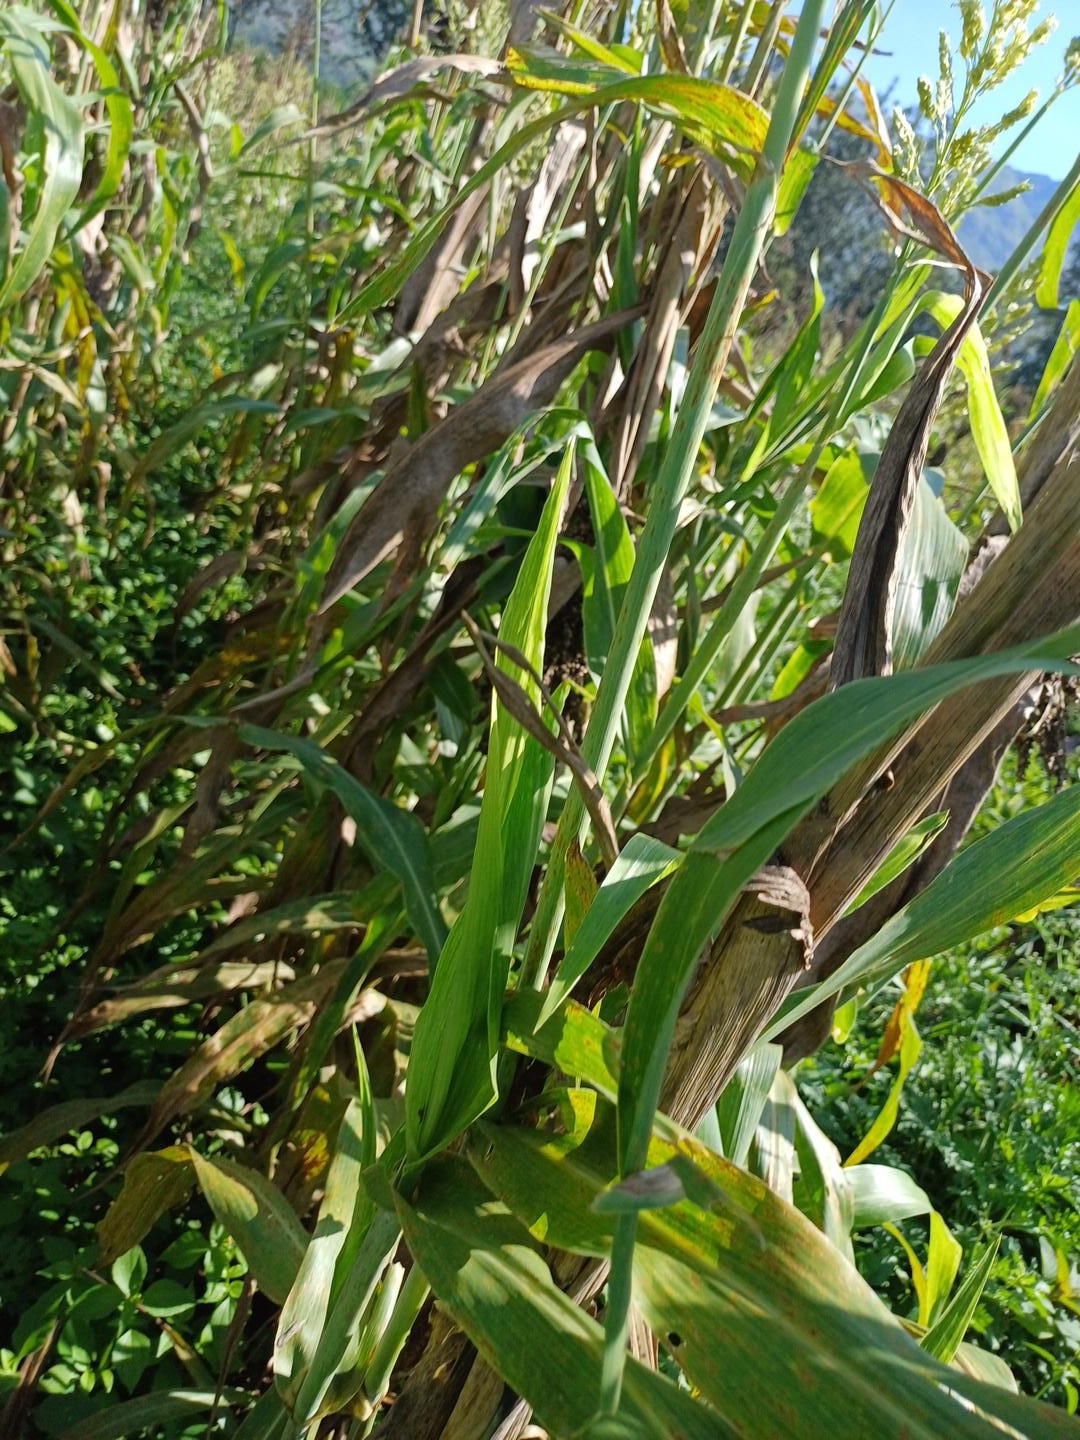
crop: sorghum
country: Kenya
